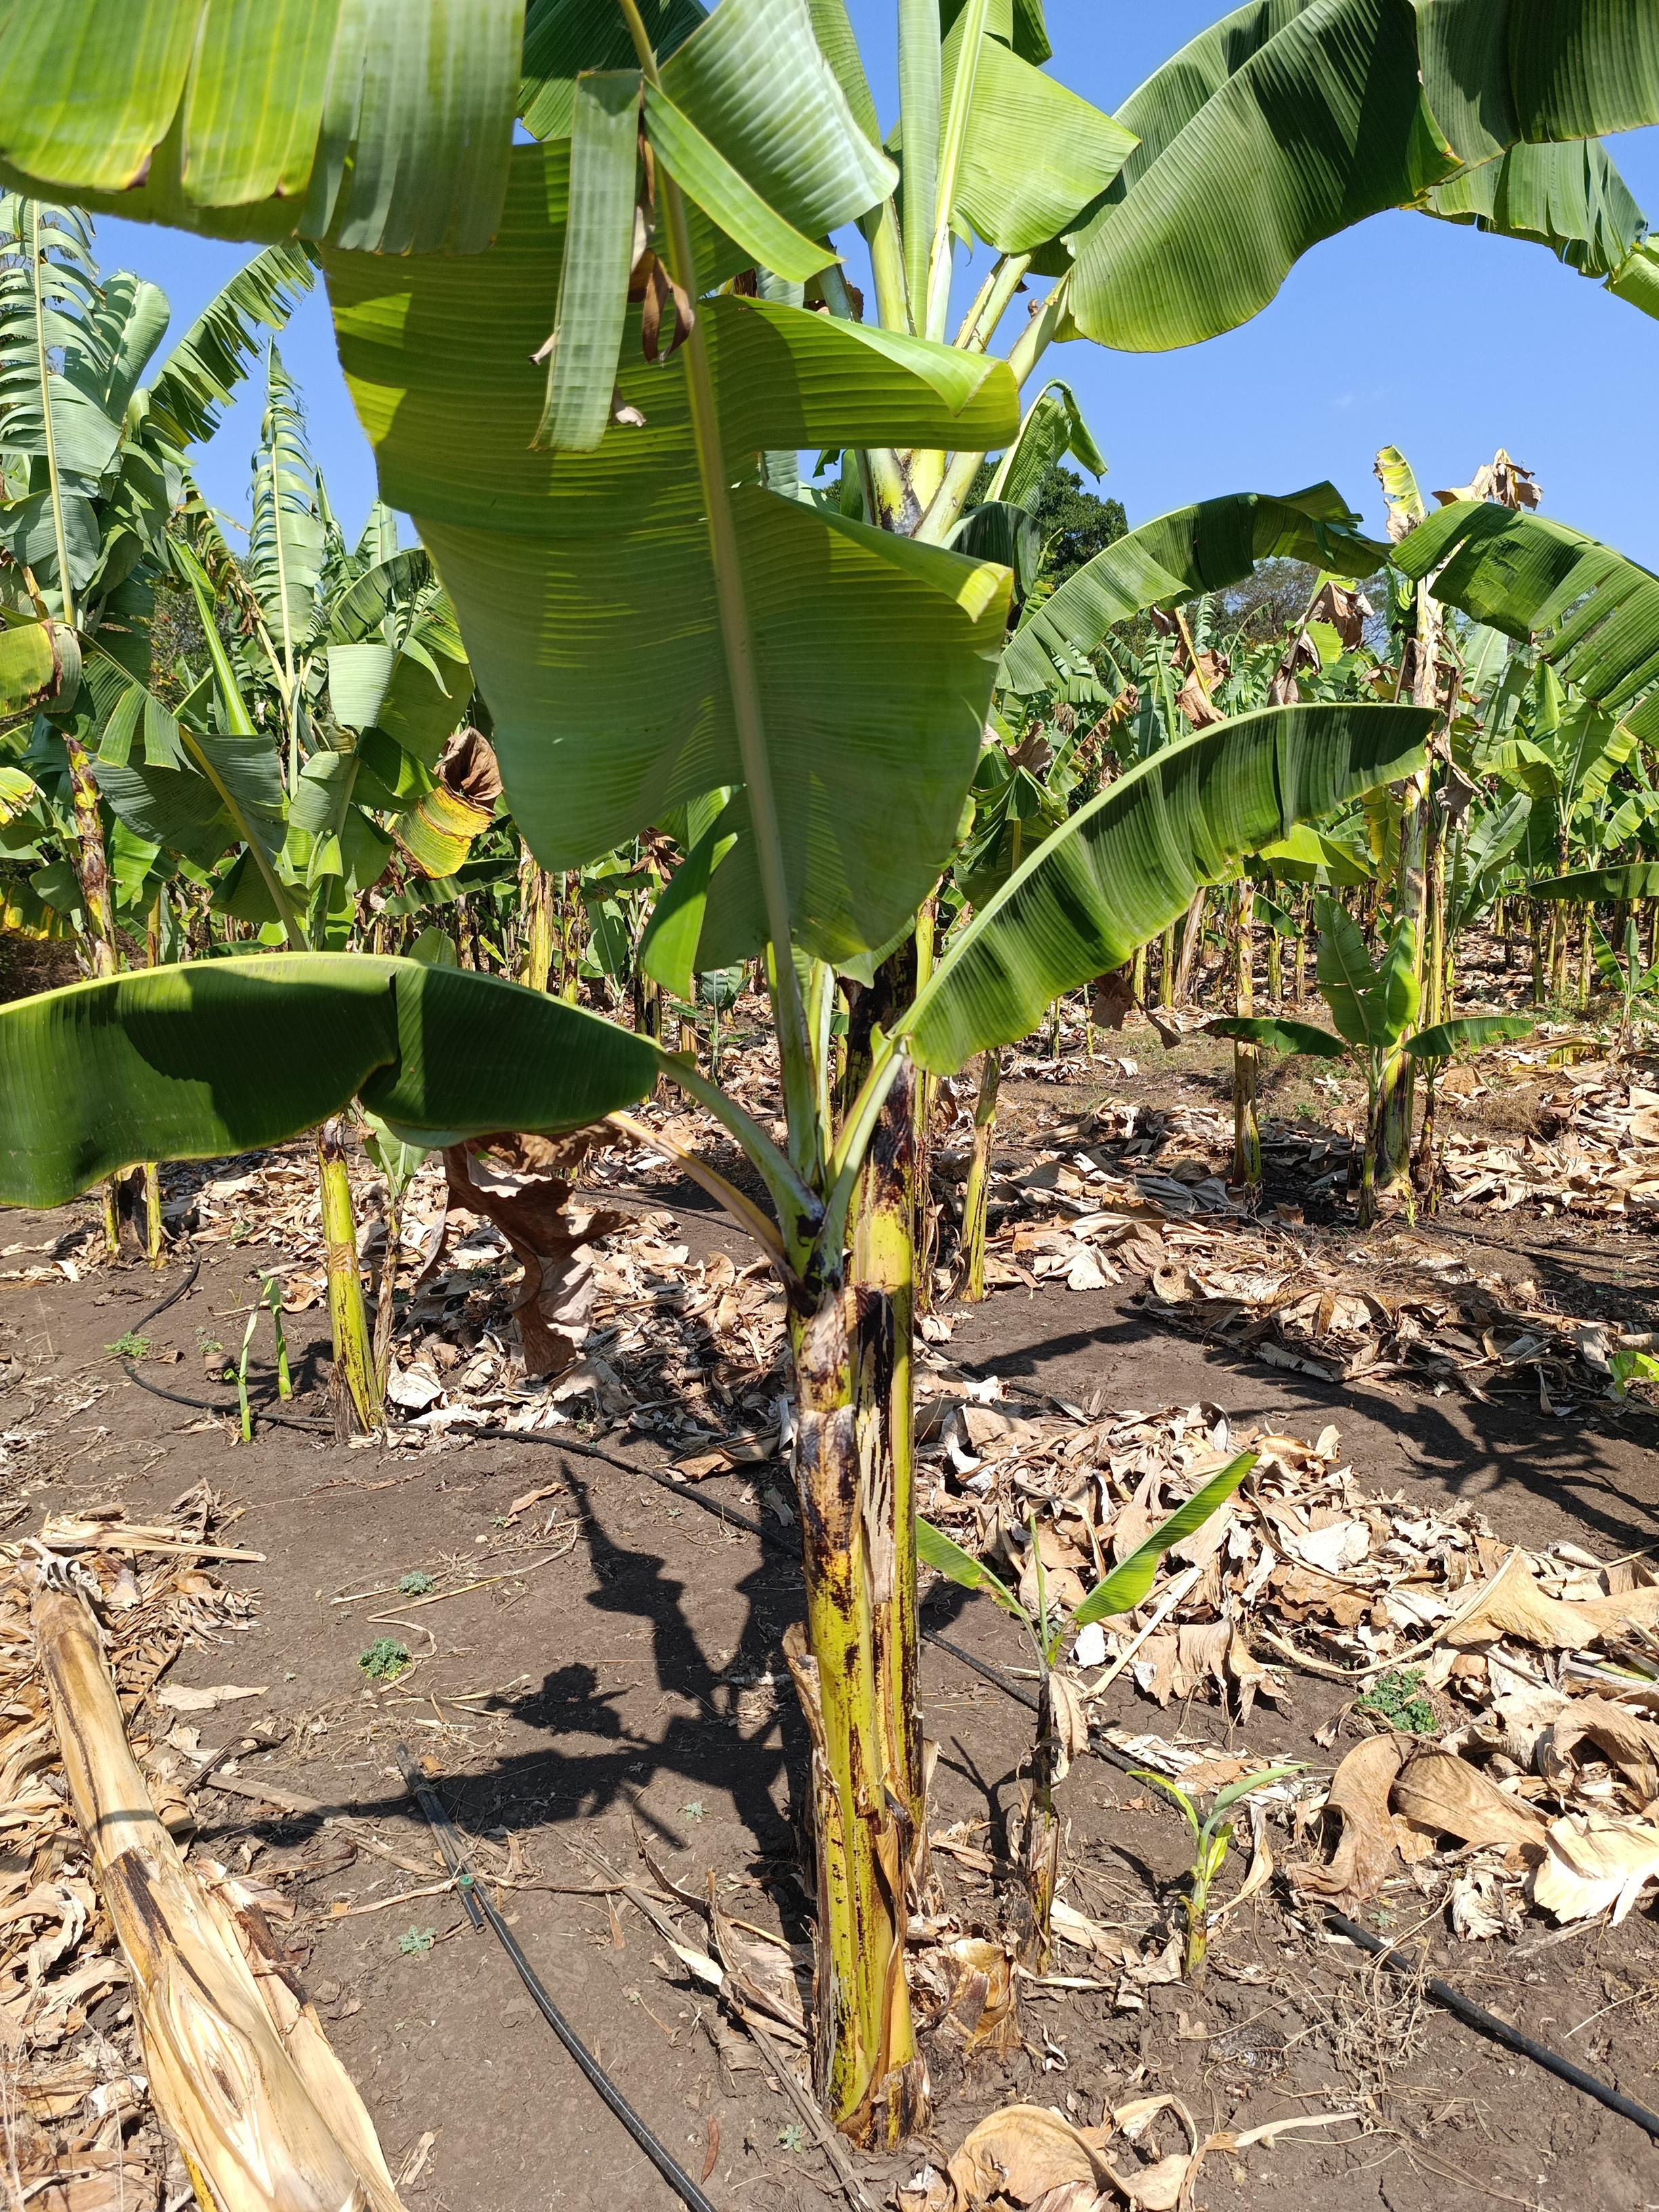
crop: banana
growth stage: vegetative
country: Tanzania
